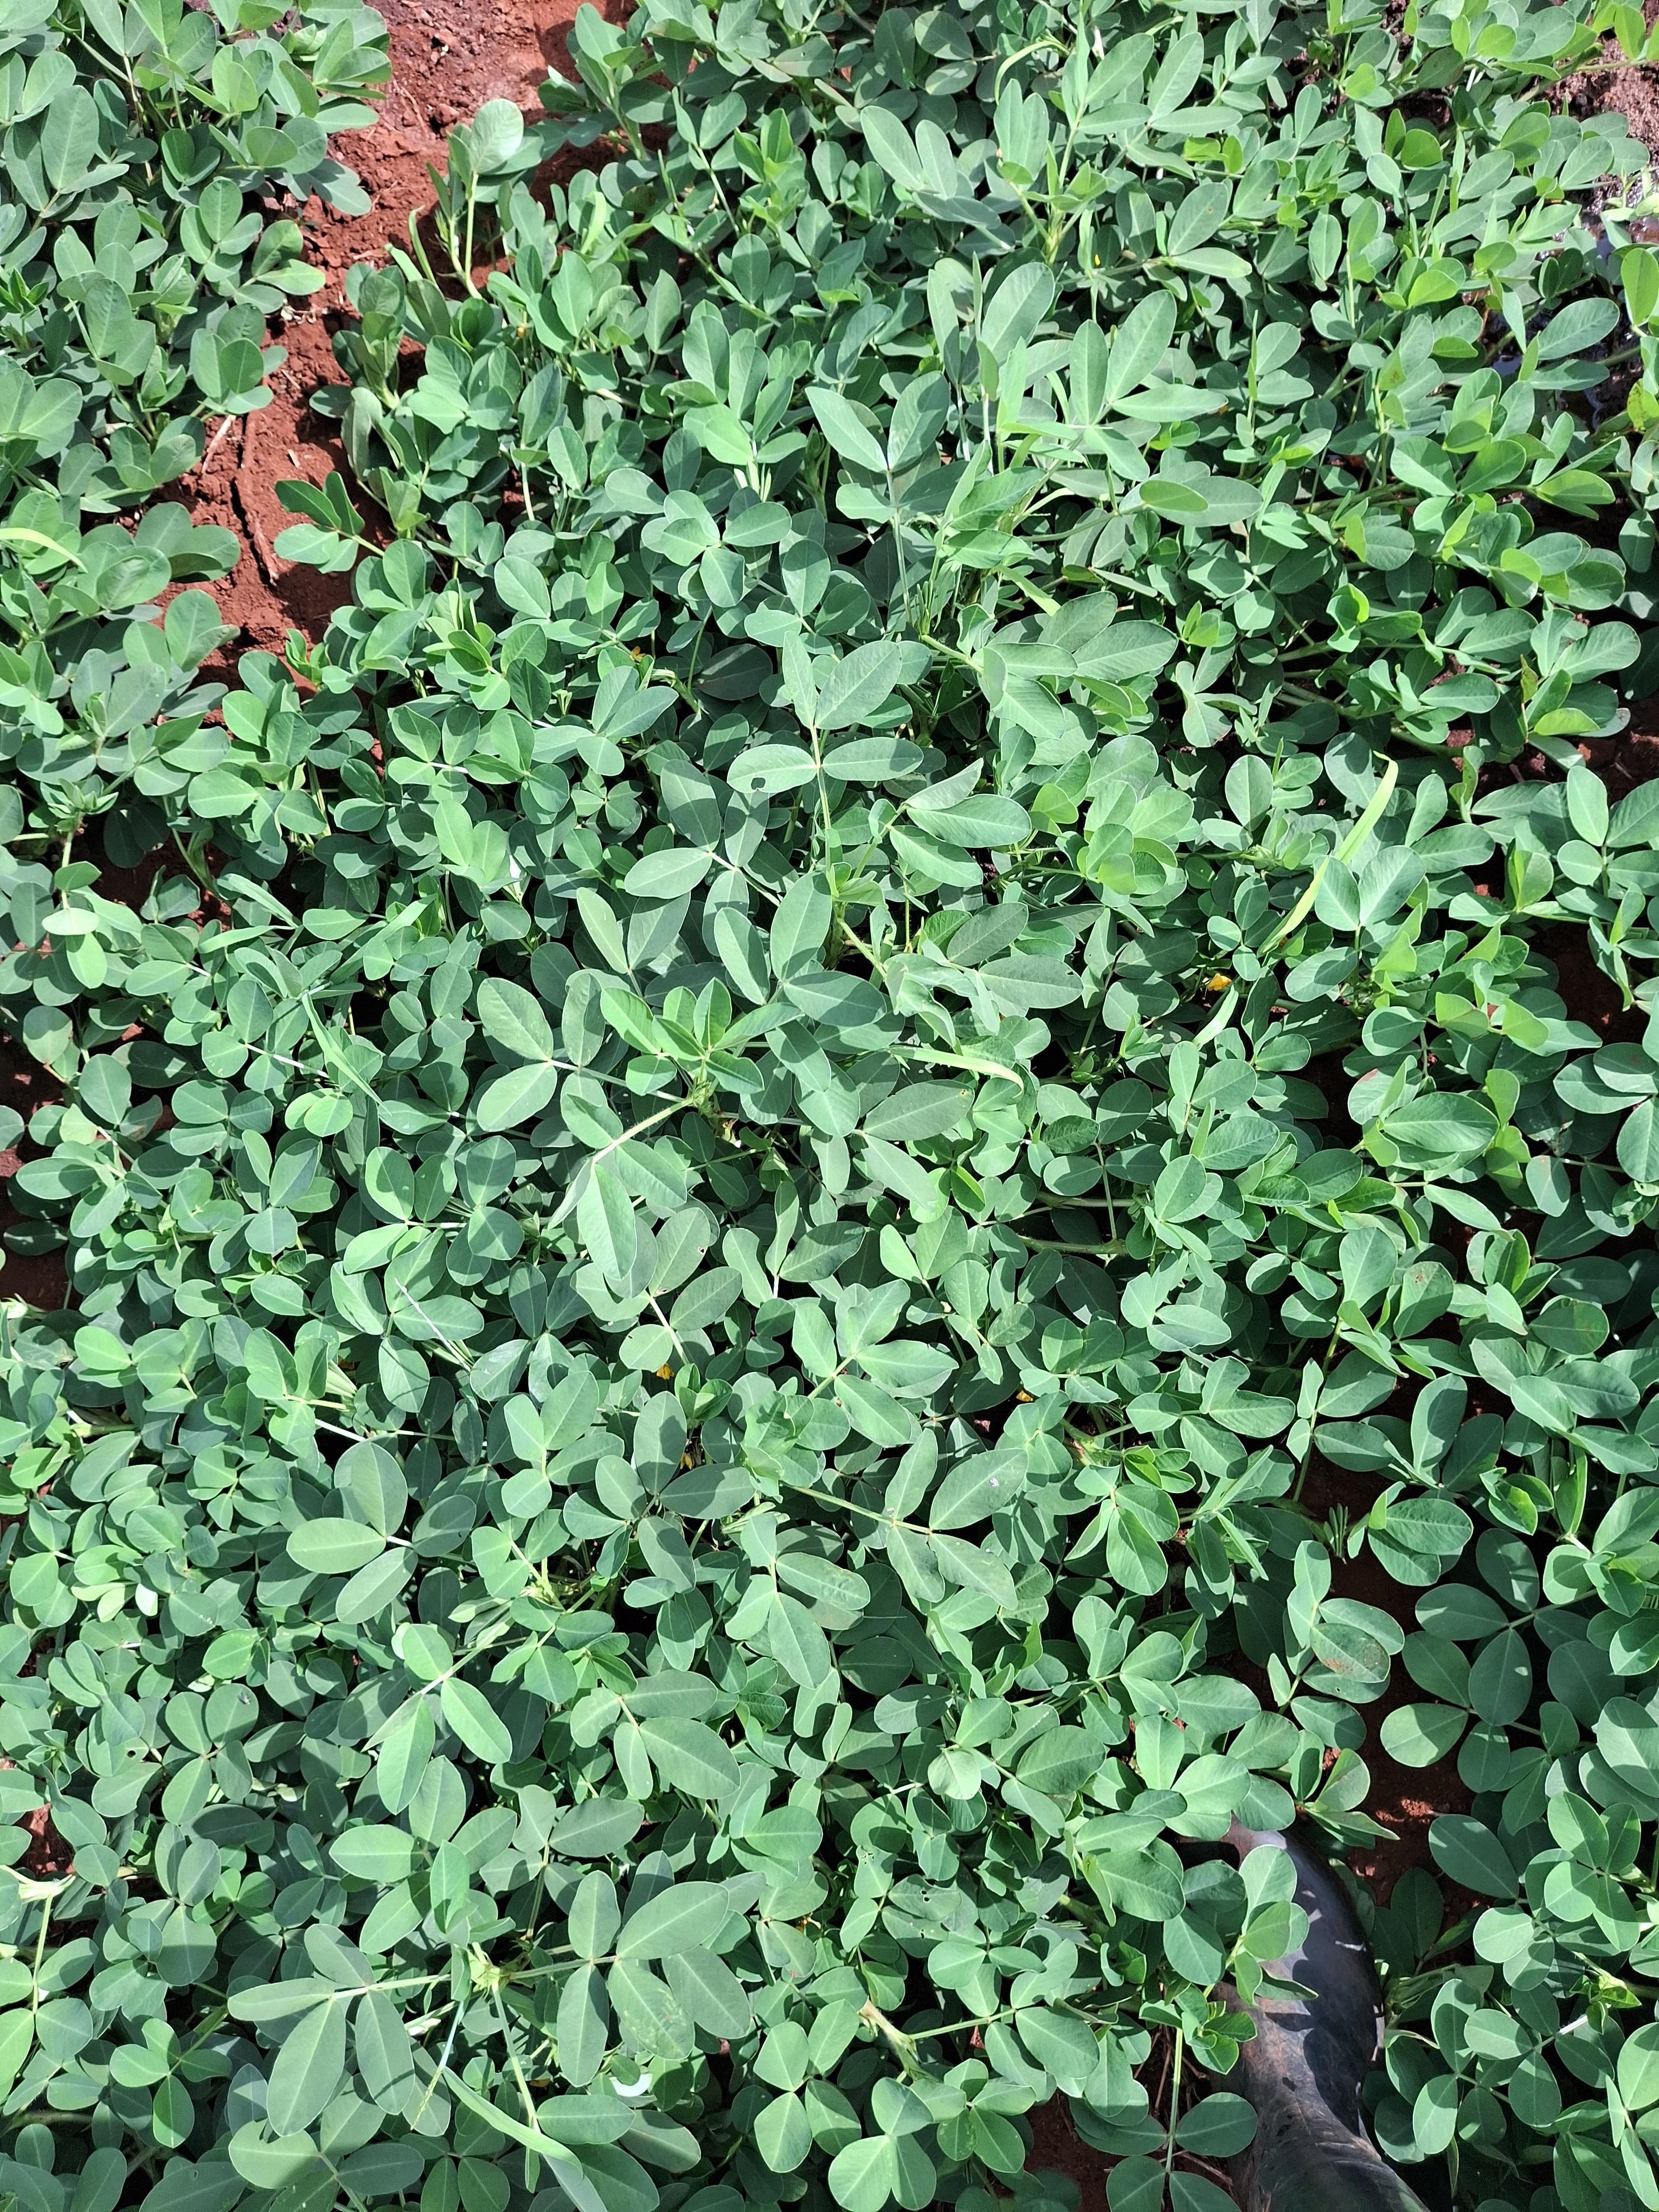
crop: groundnut
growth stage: flowering
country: Kenya
